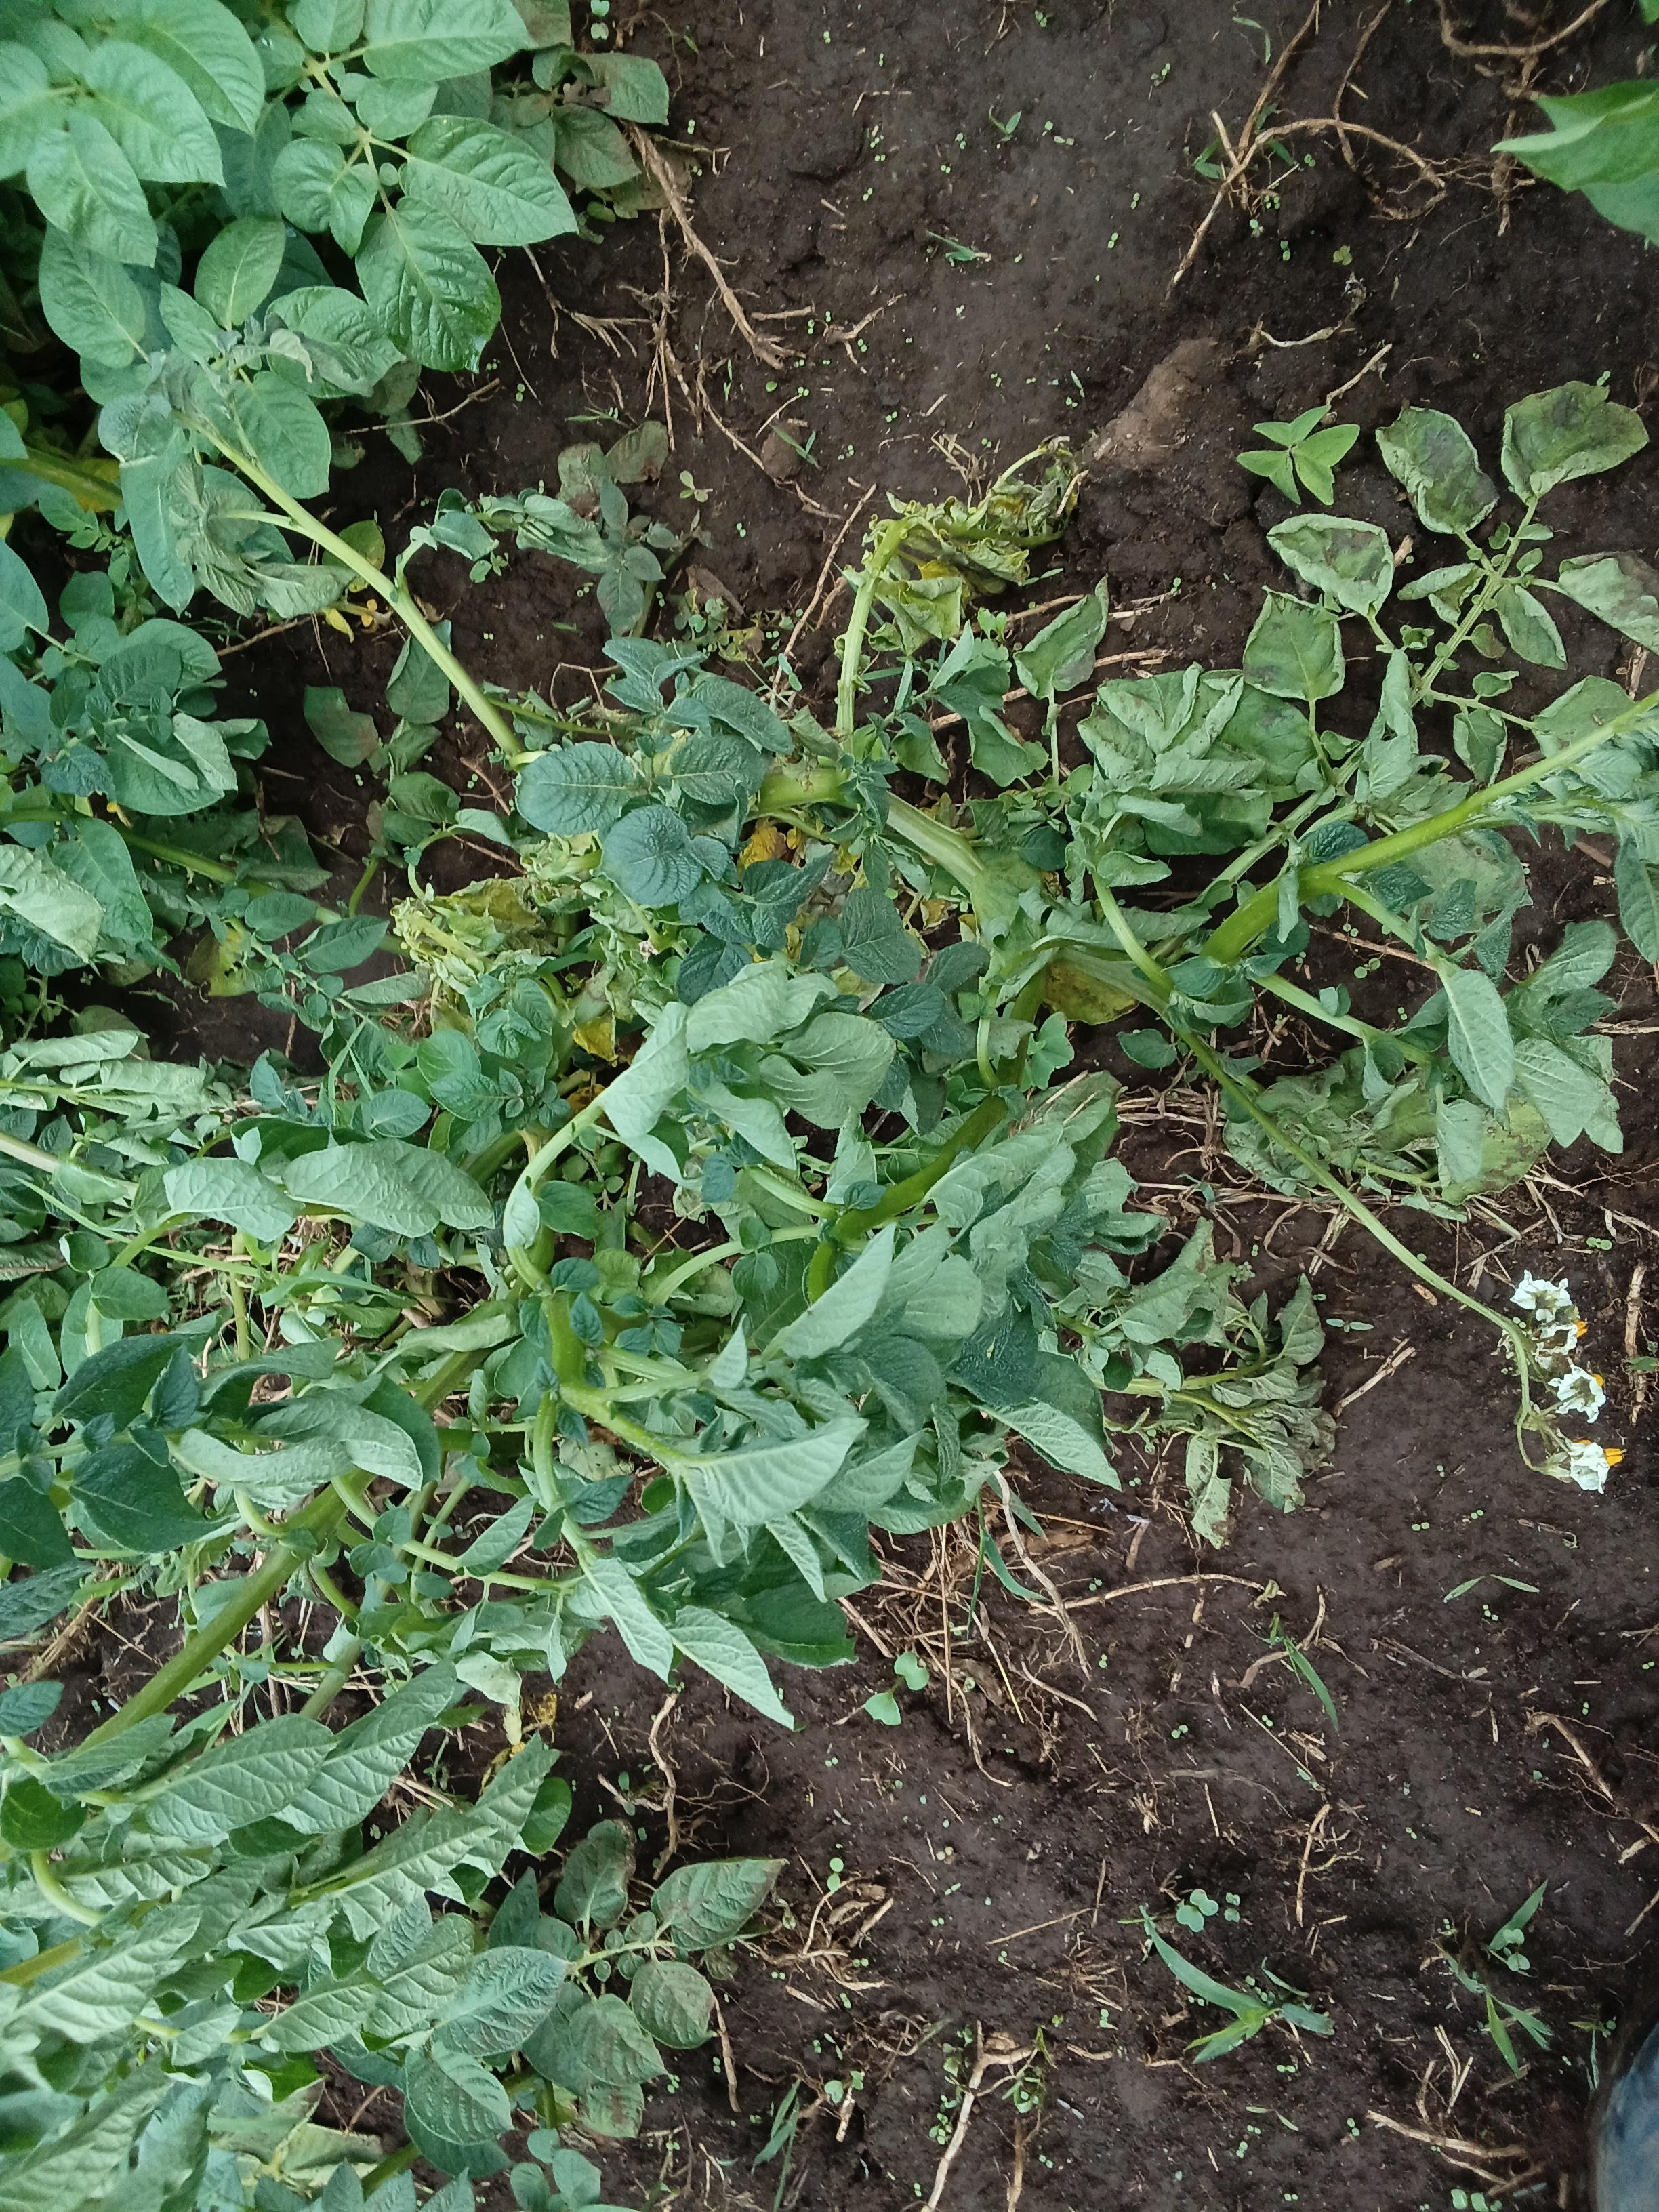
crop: potato
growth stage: flowering
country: Kenya
